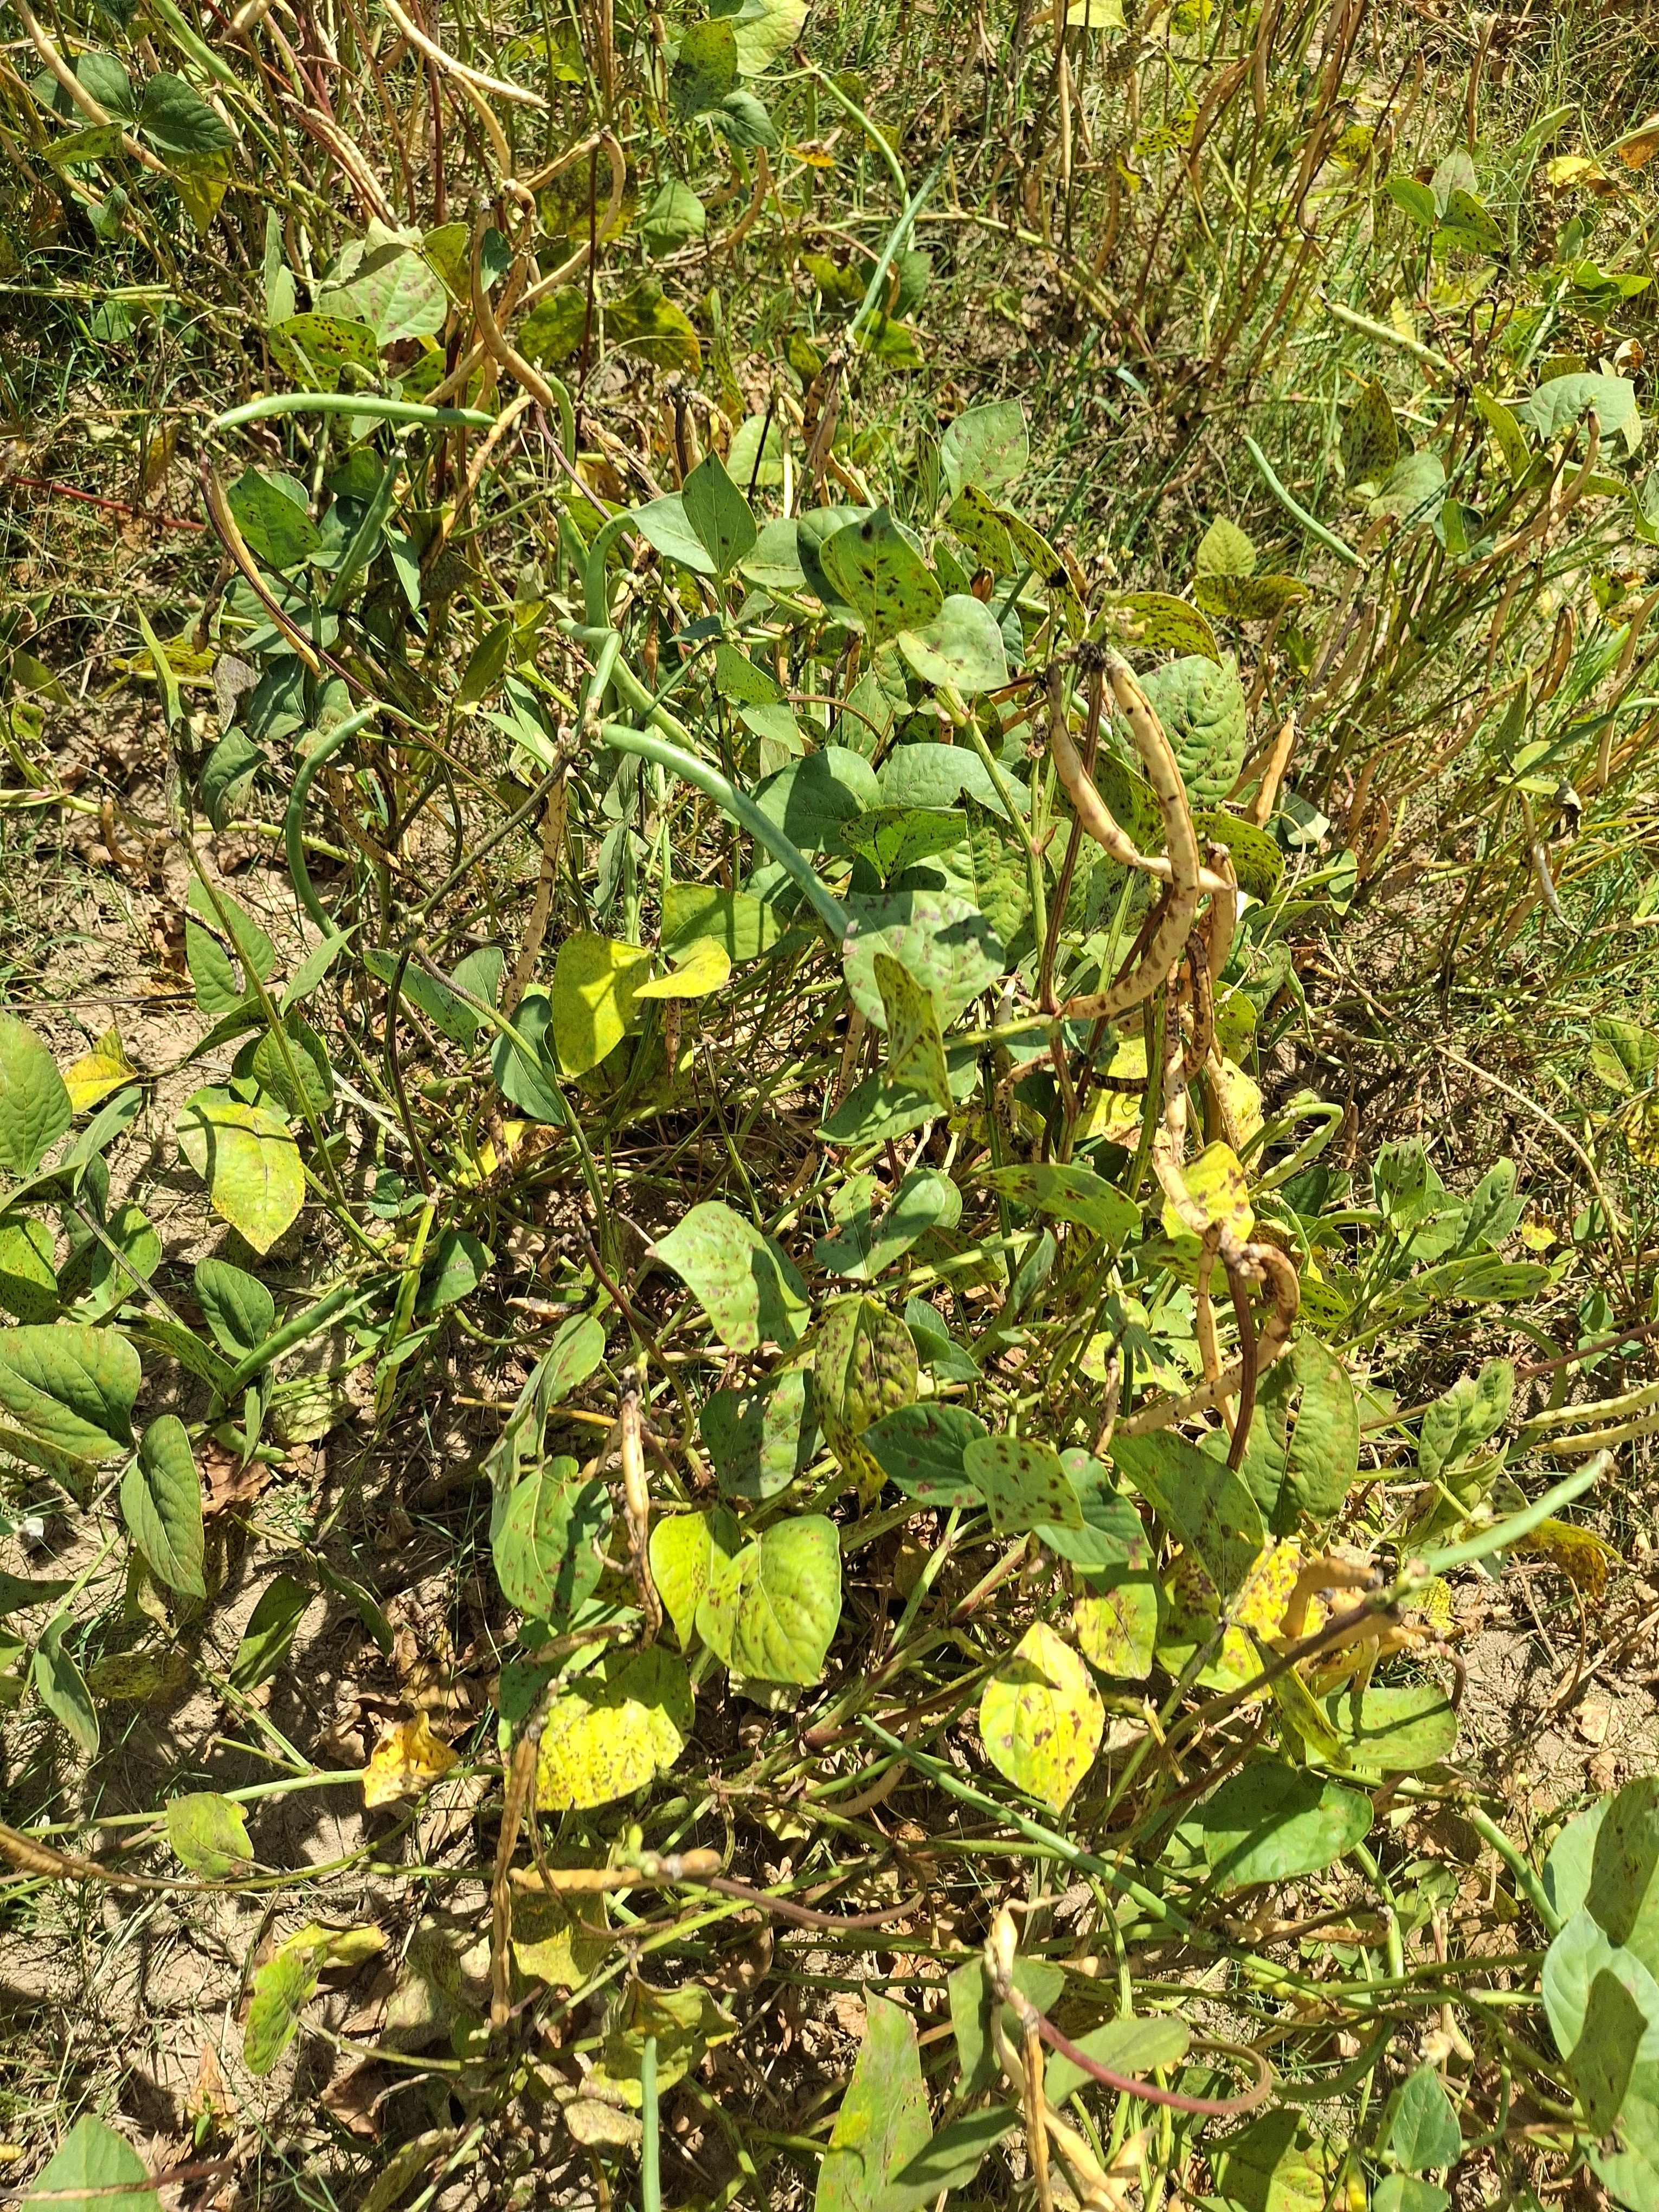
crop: cowpea
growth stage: maturity
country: Nigeria
